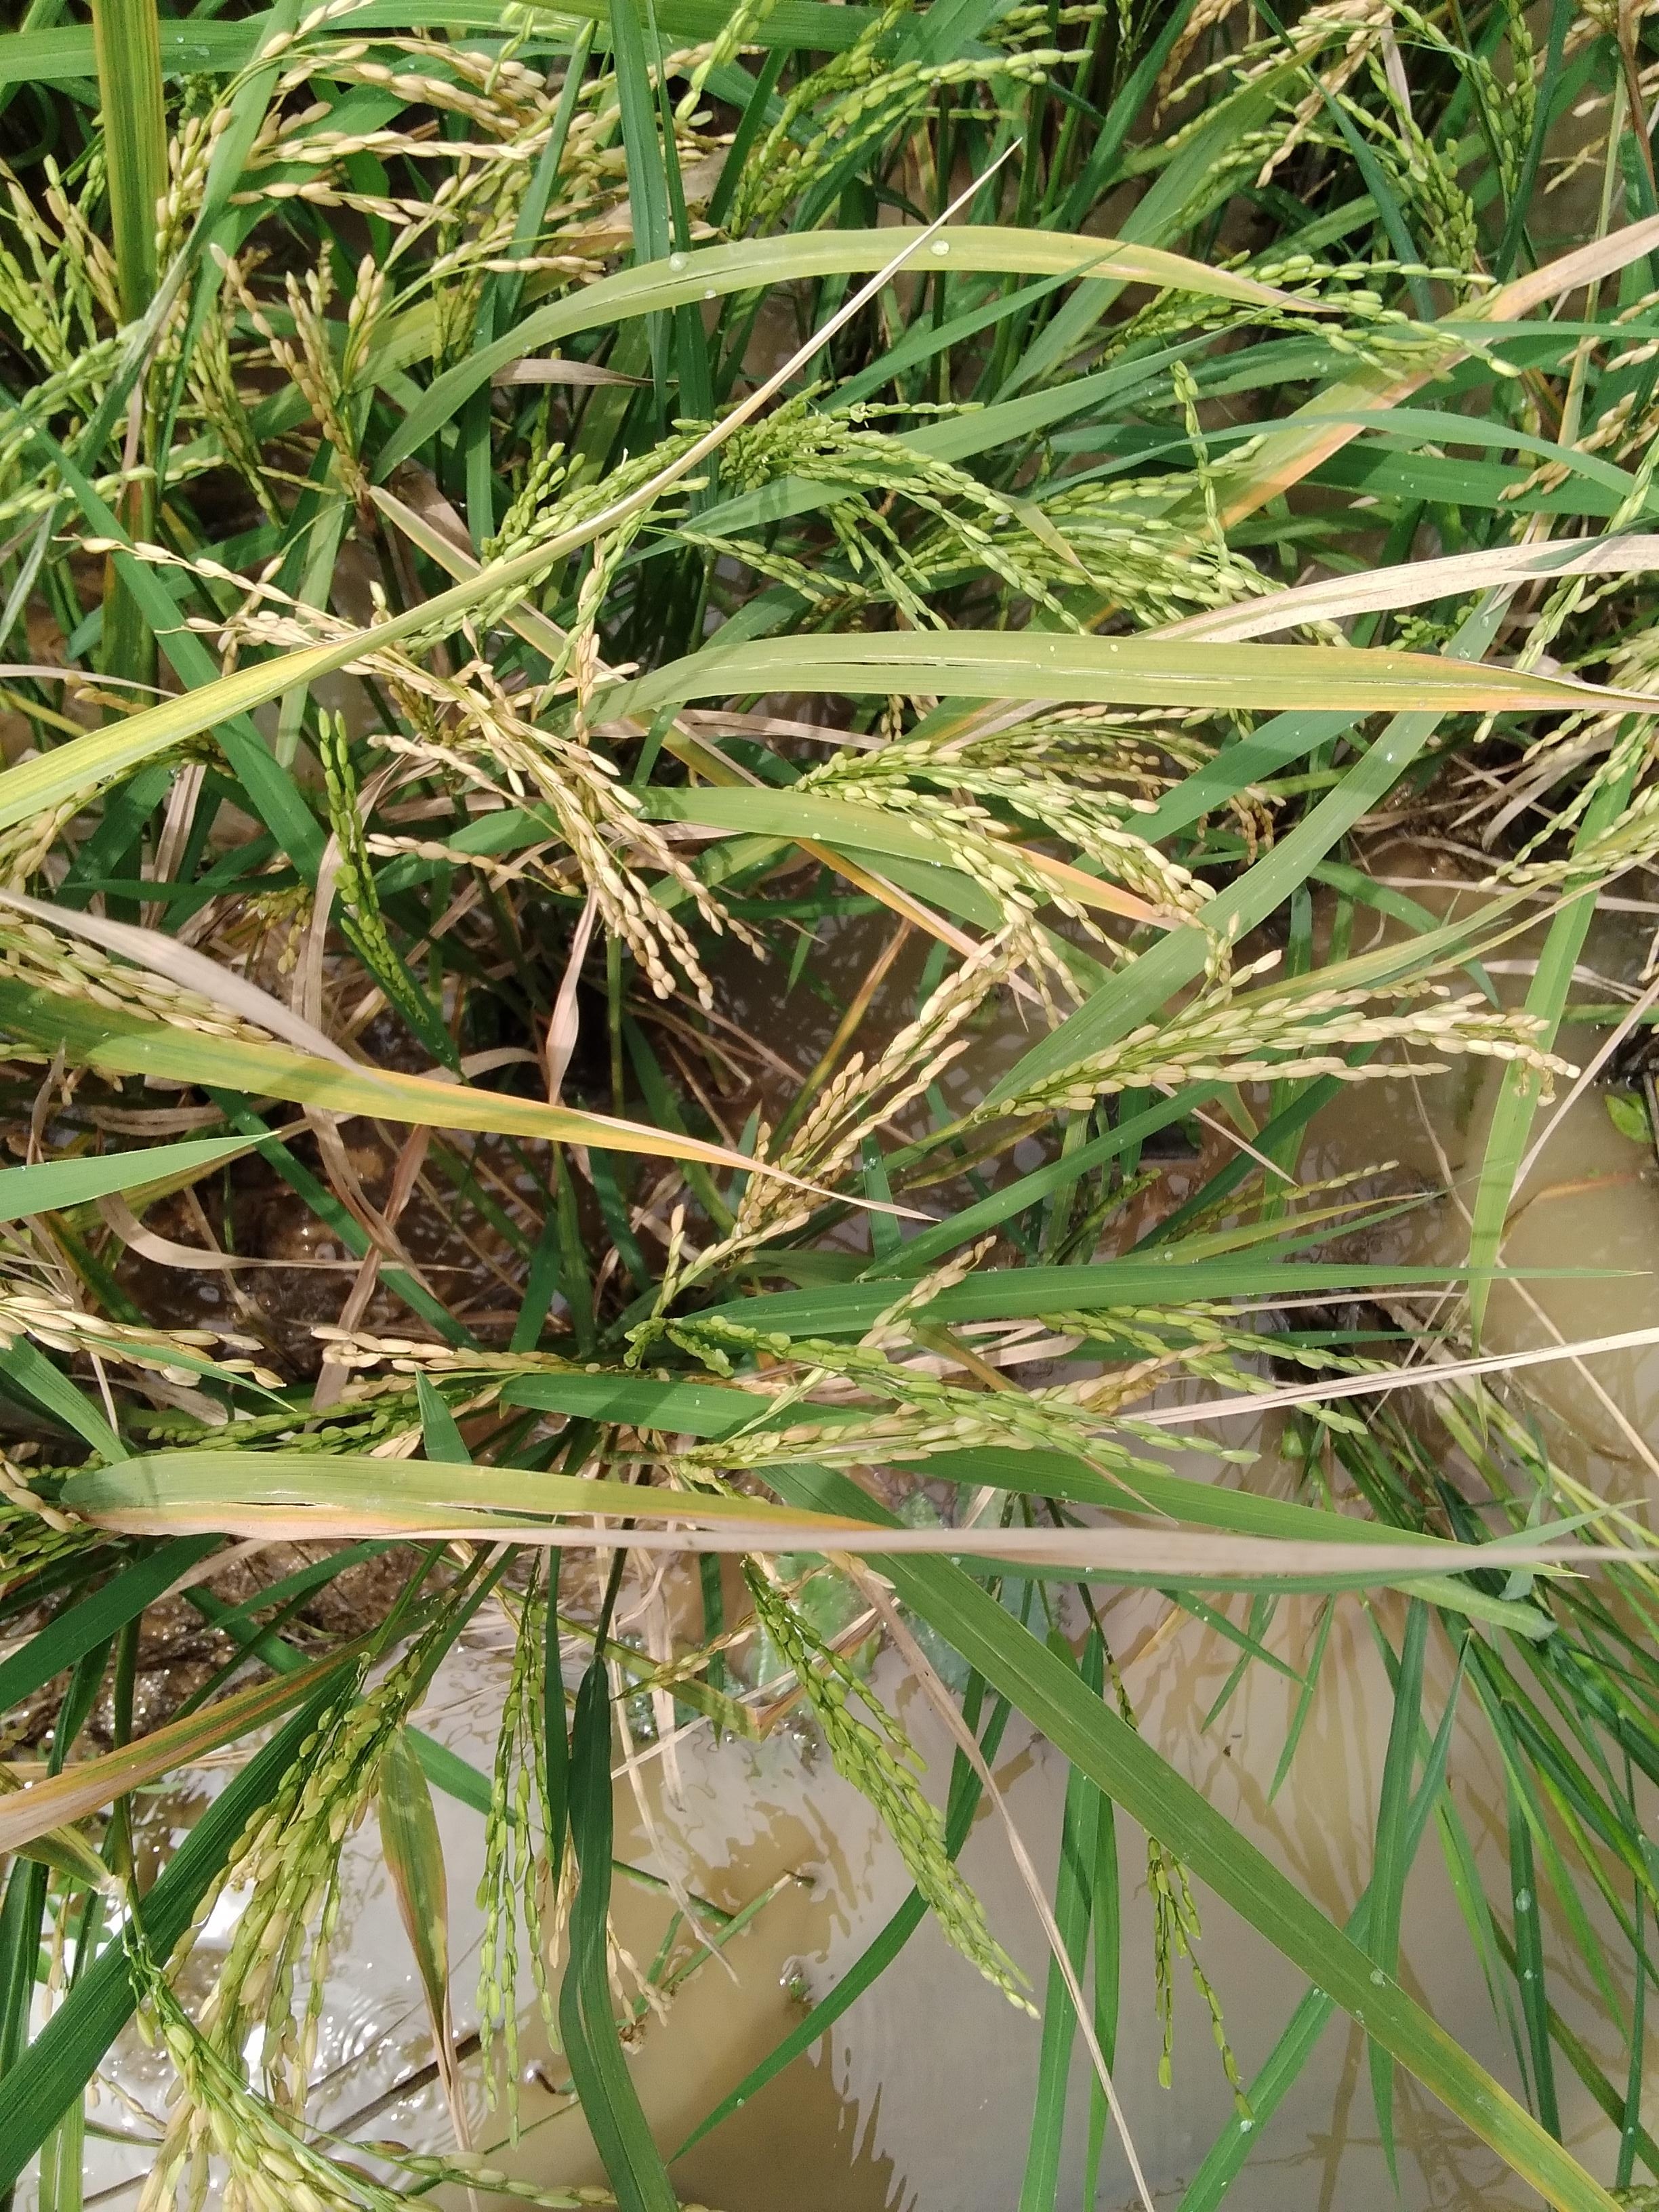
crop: rice
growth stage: ripening
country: Nigeria
